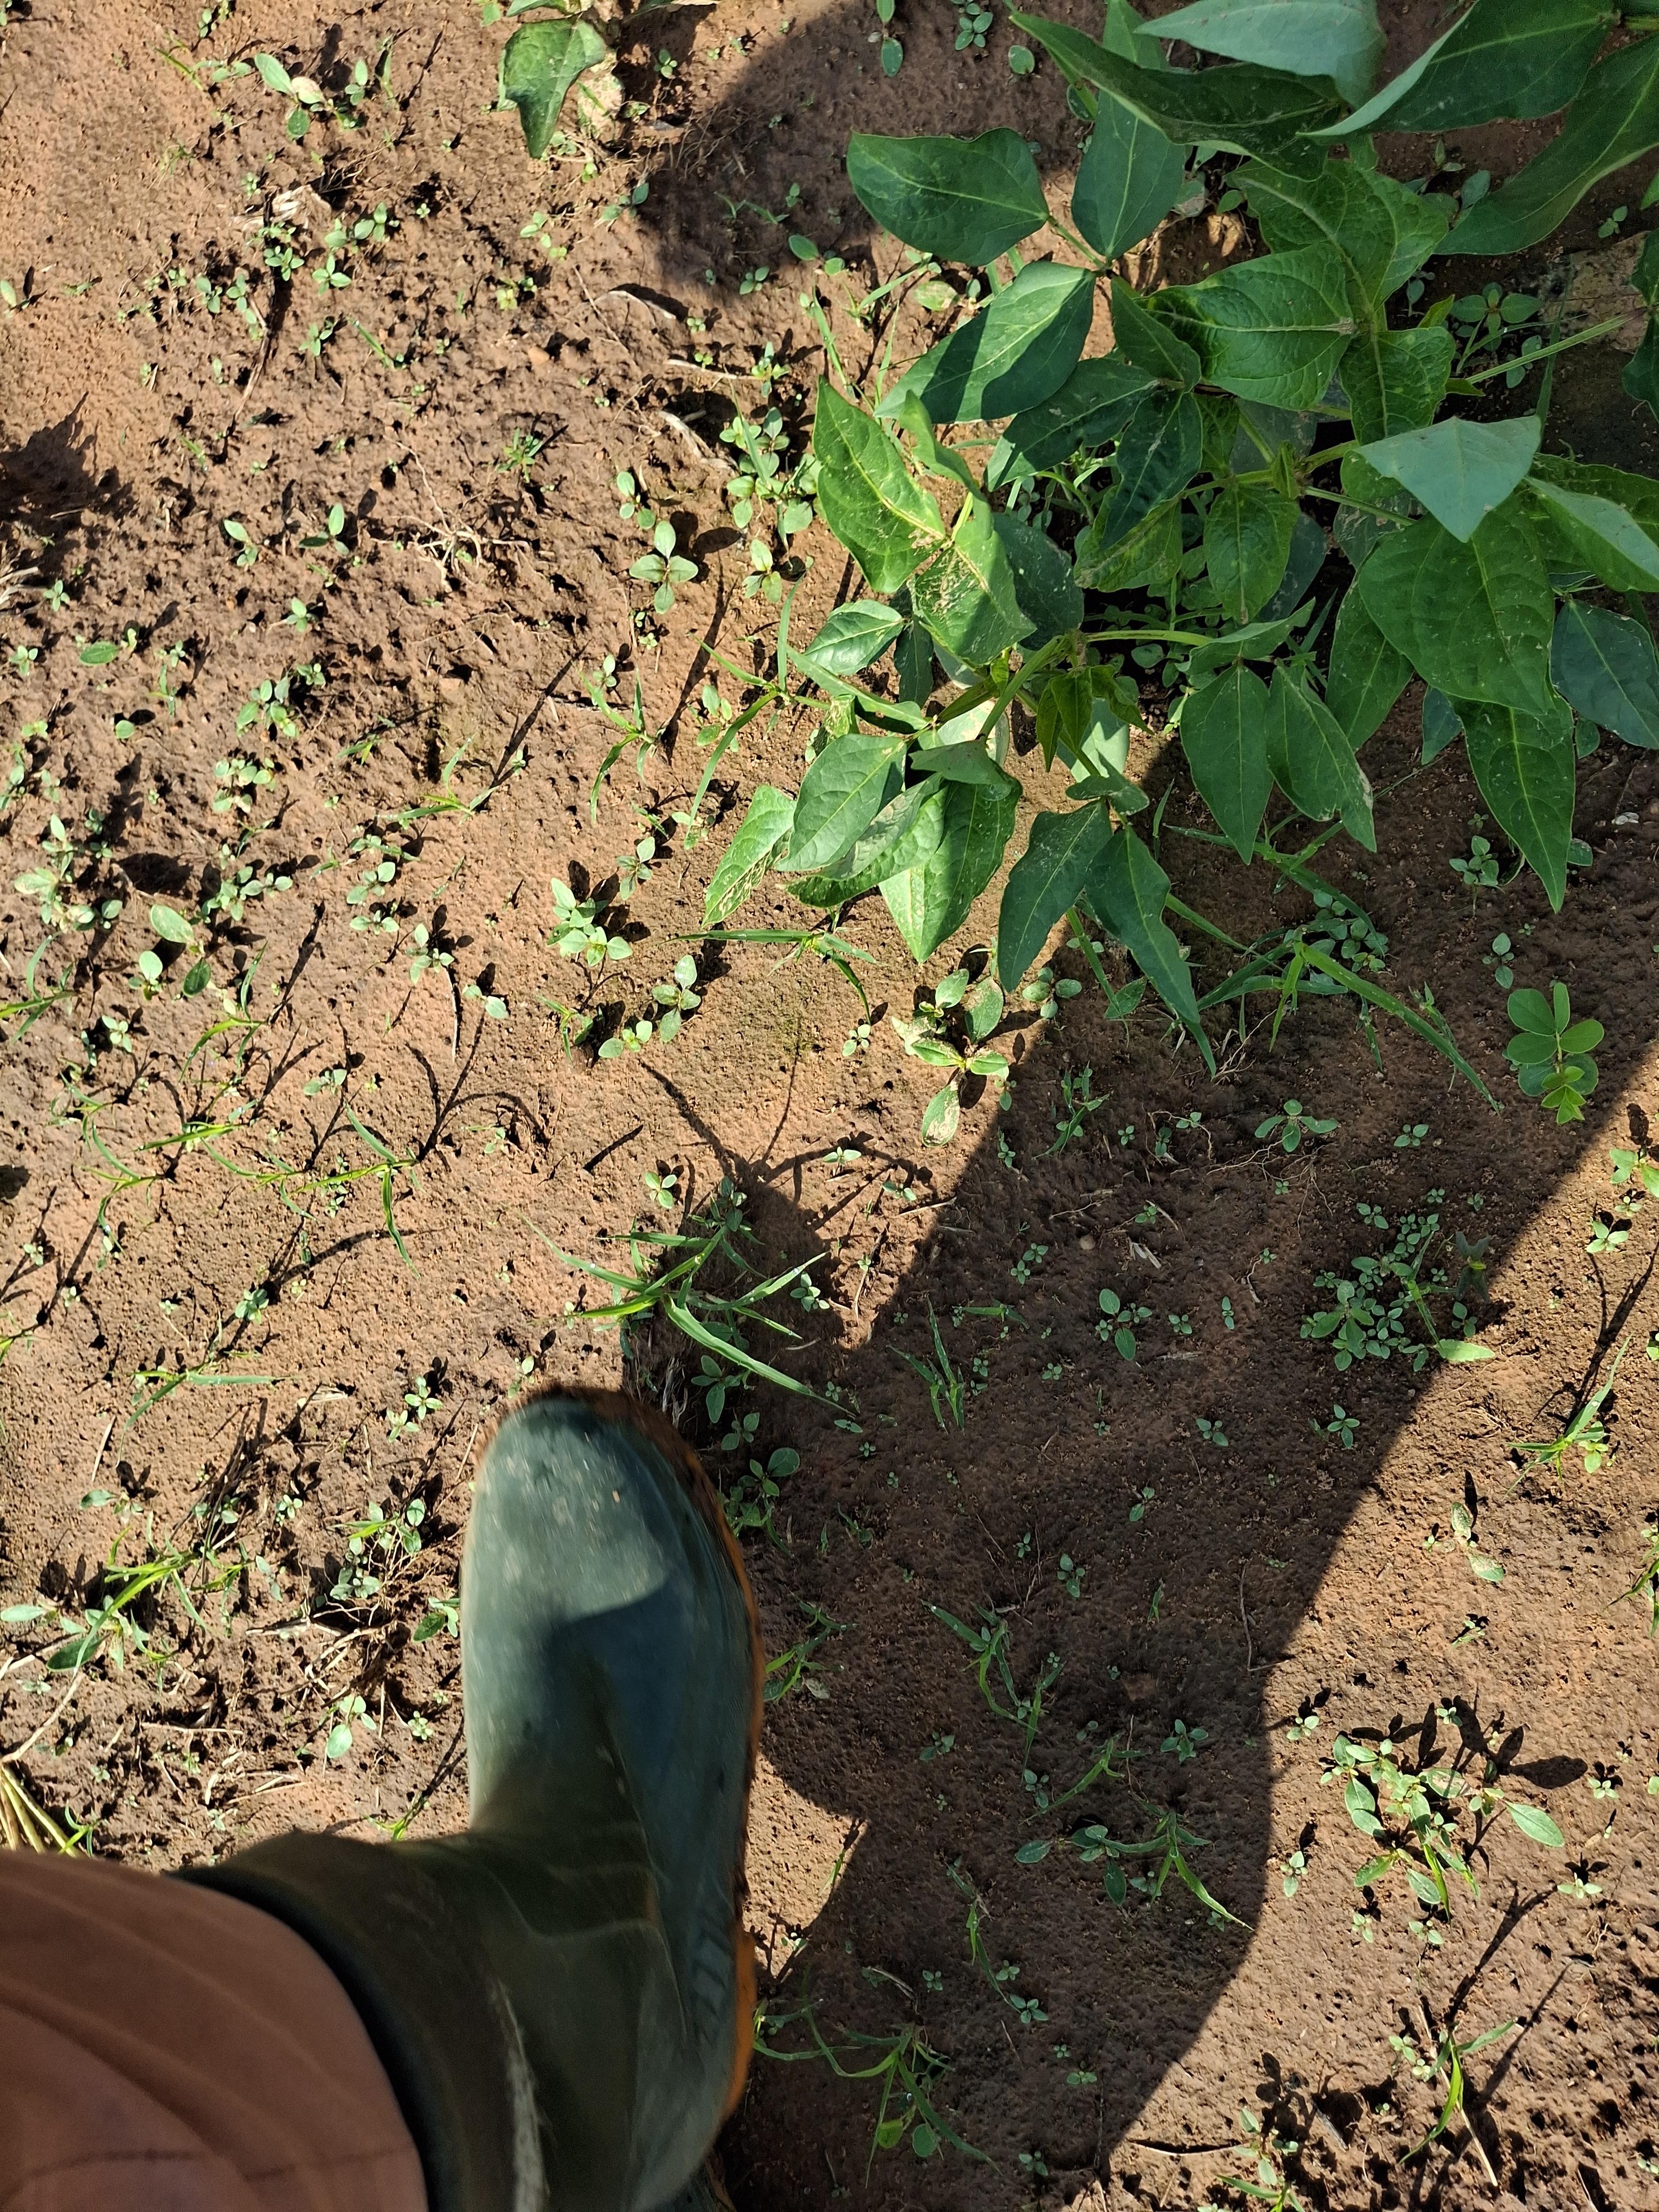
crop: cowpea
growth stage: sprouting emergence
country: Nigeria
